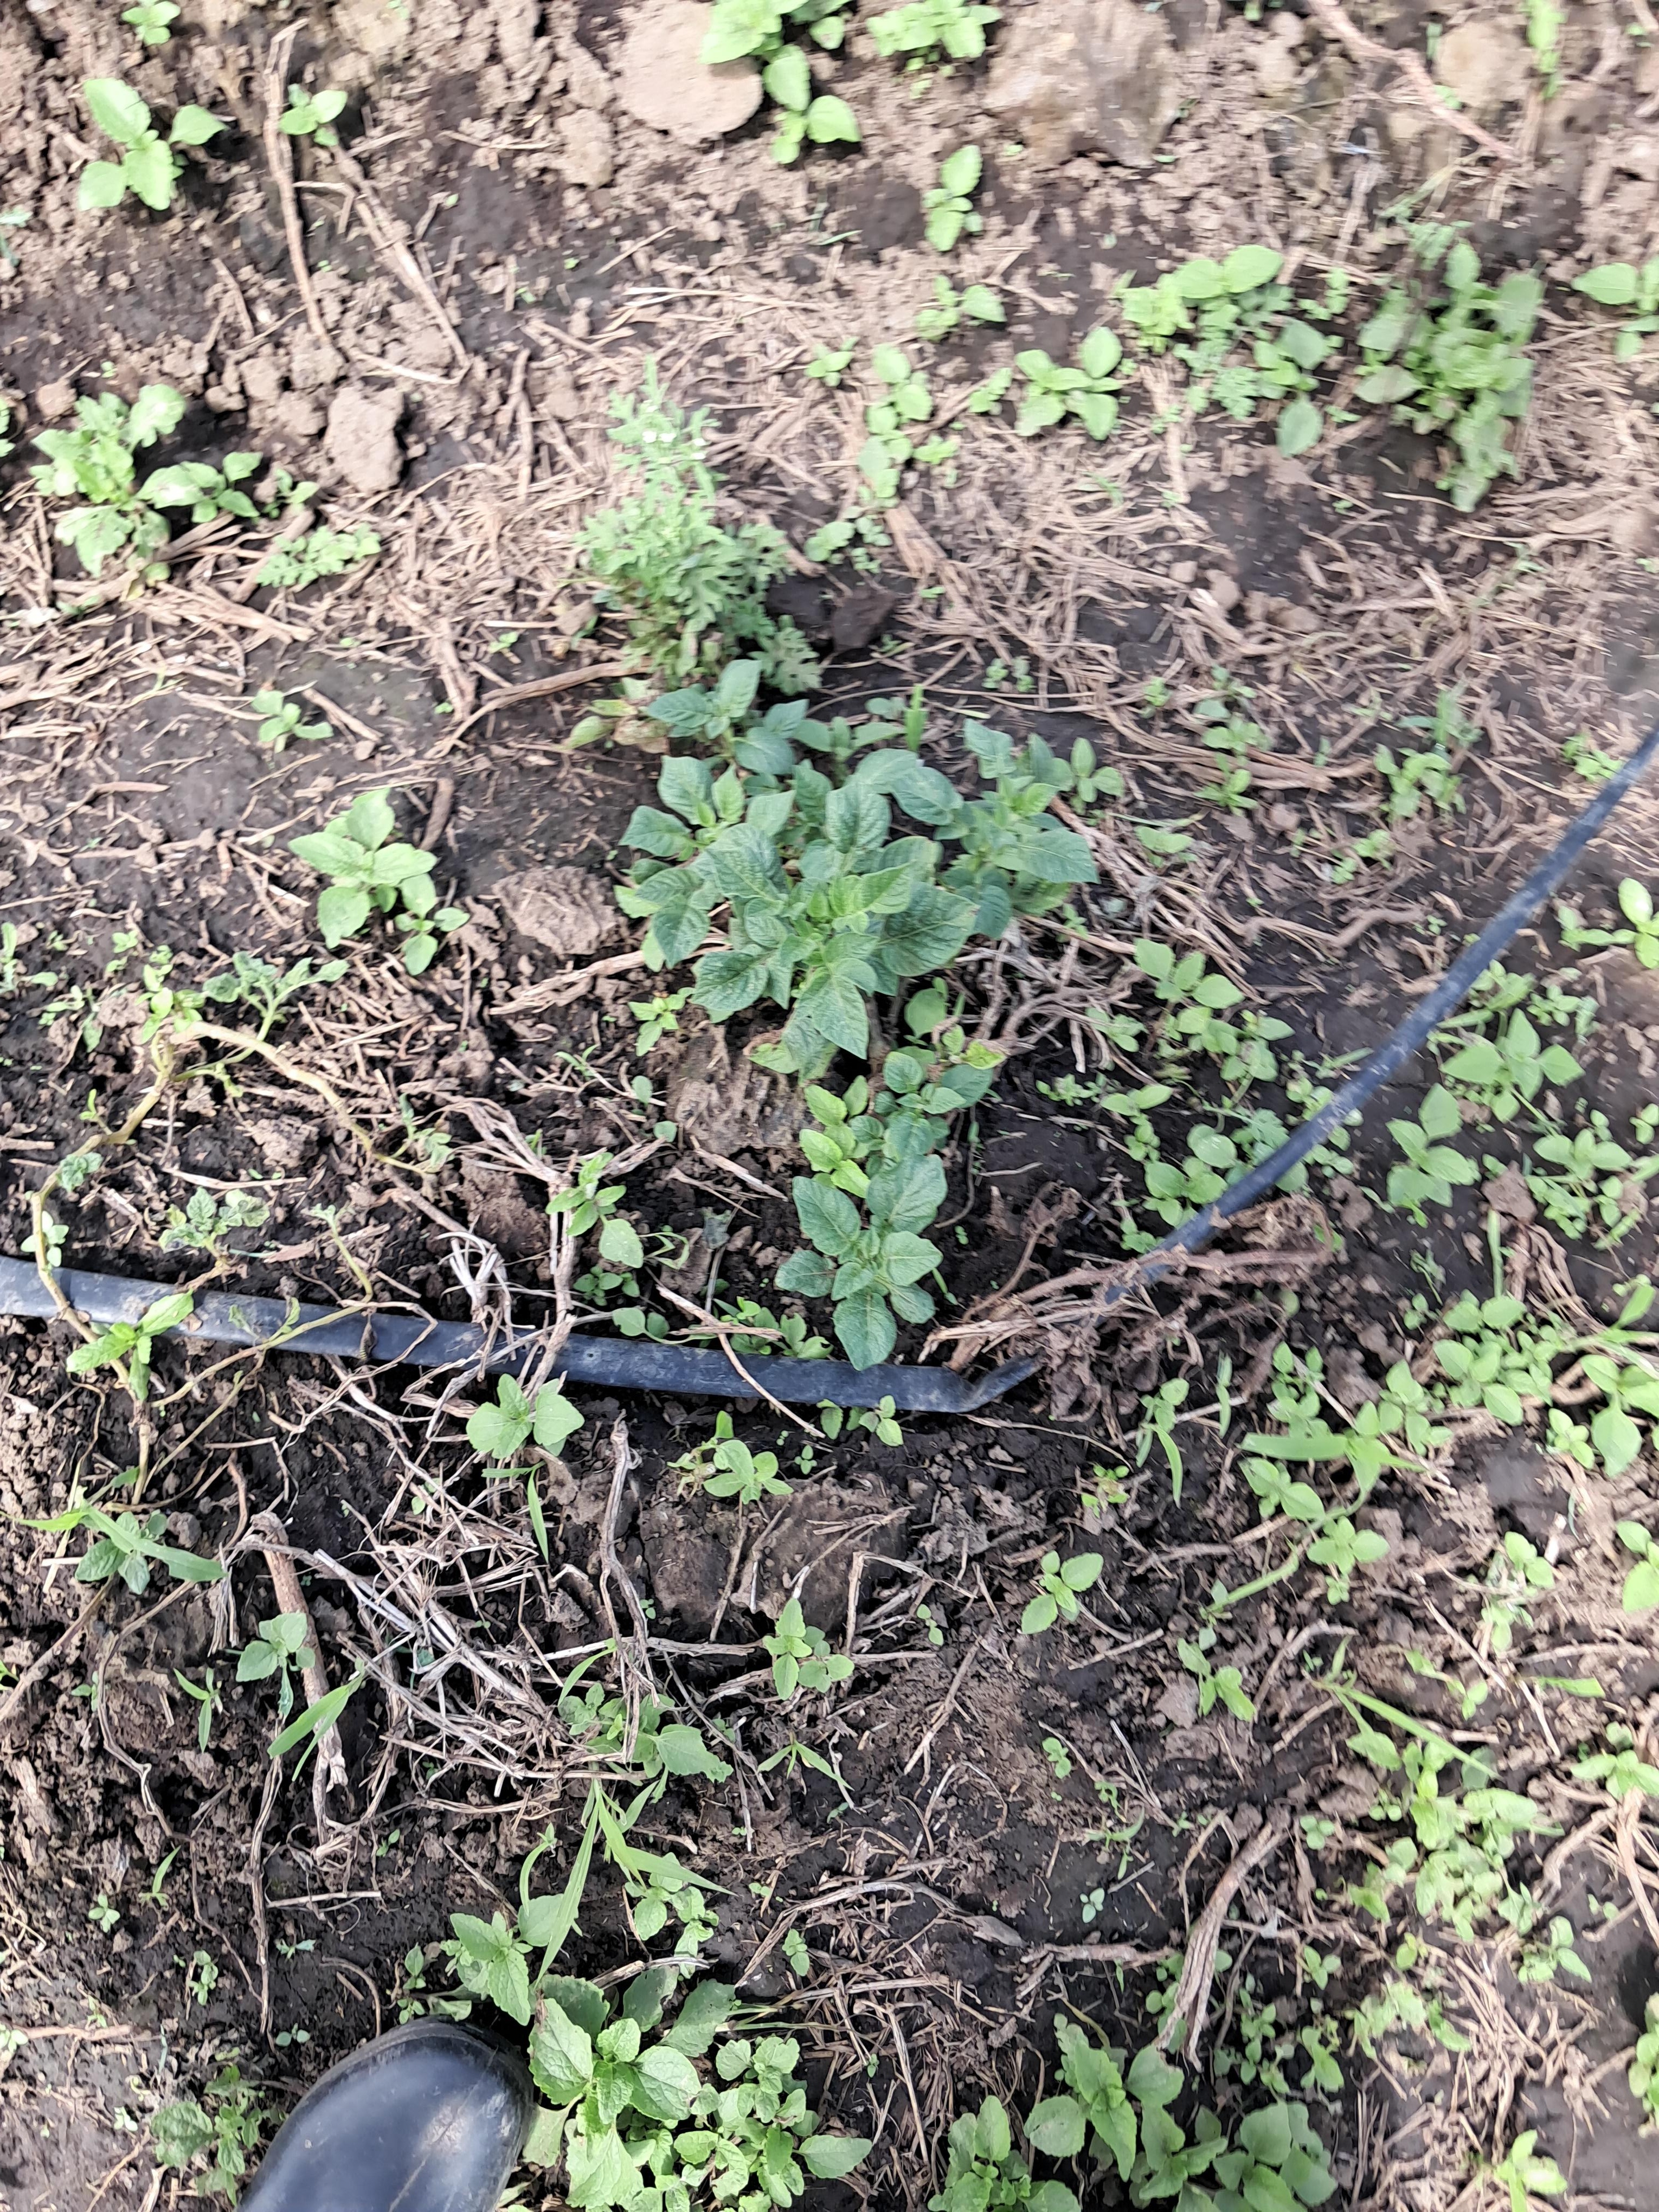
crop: potato
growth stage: flowering
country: Tanzania
